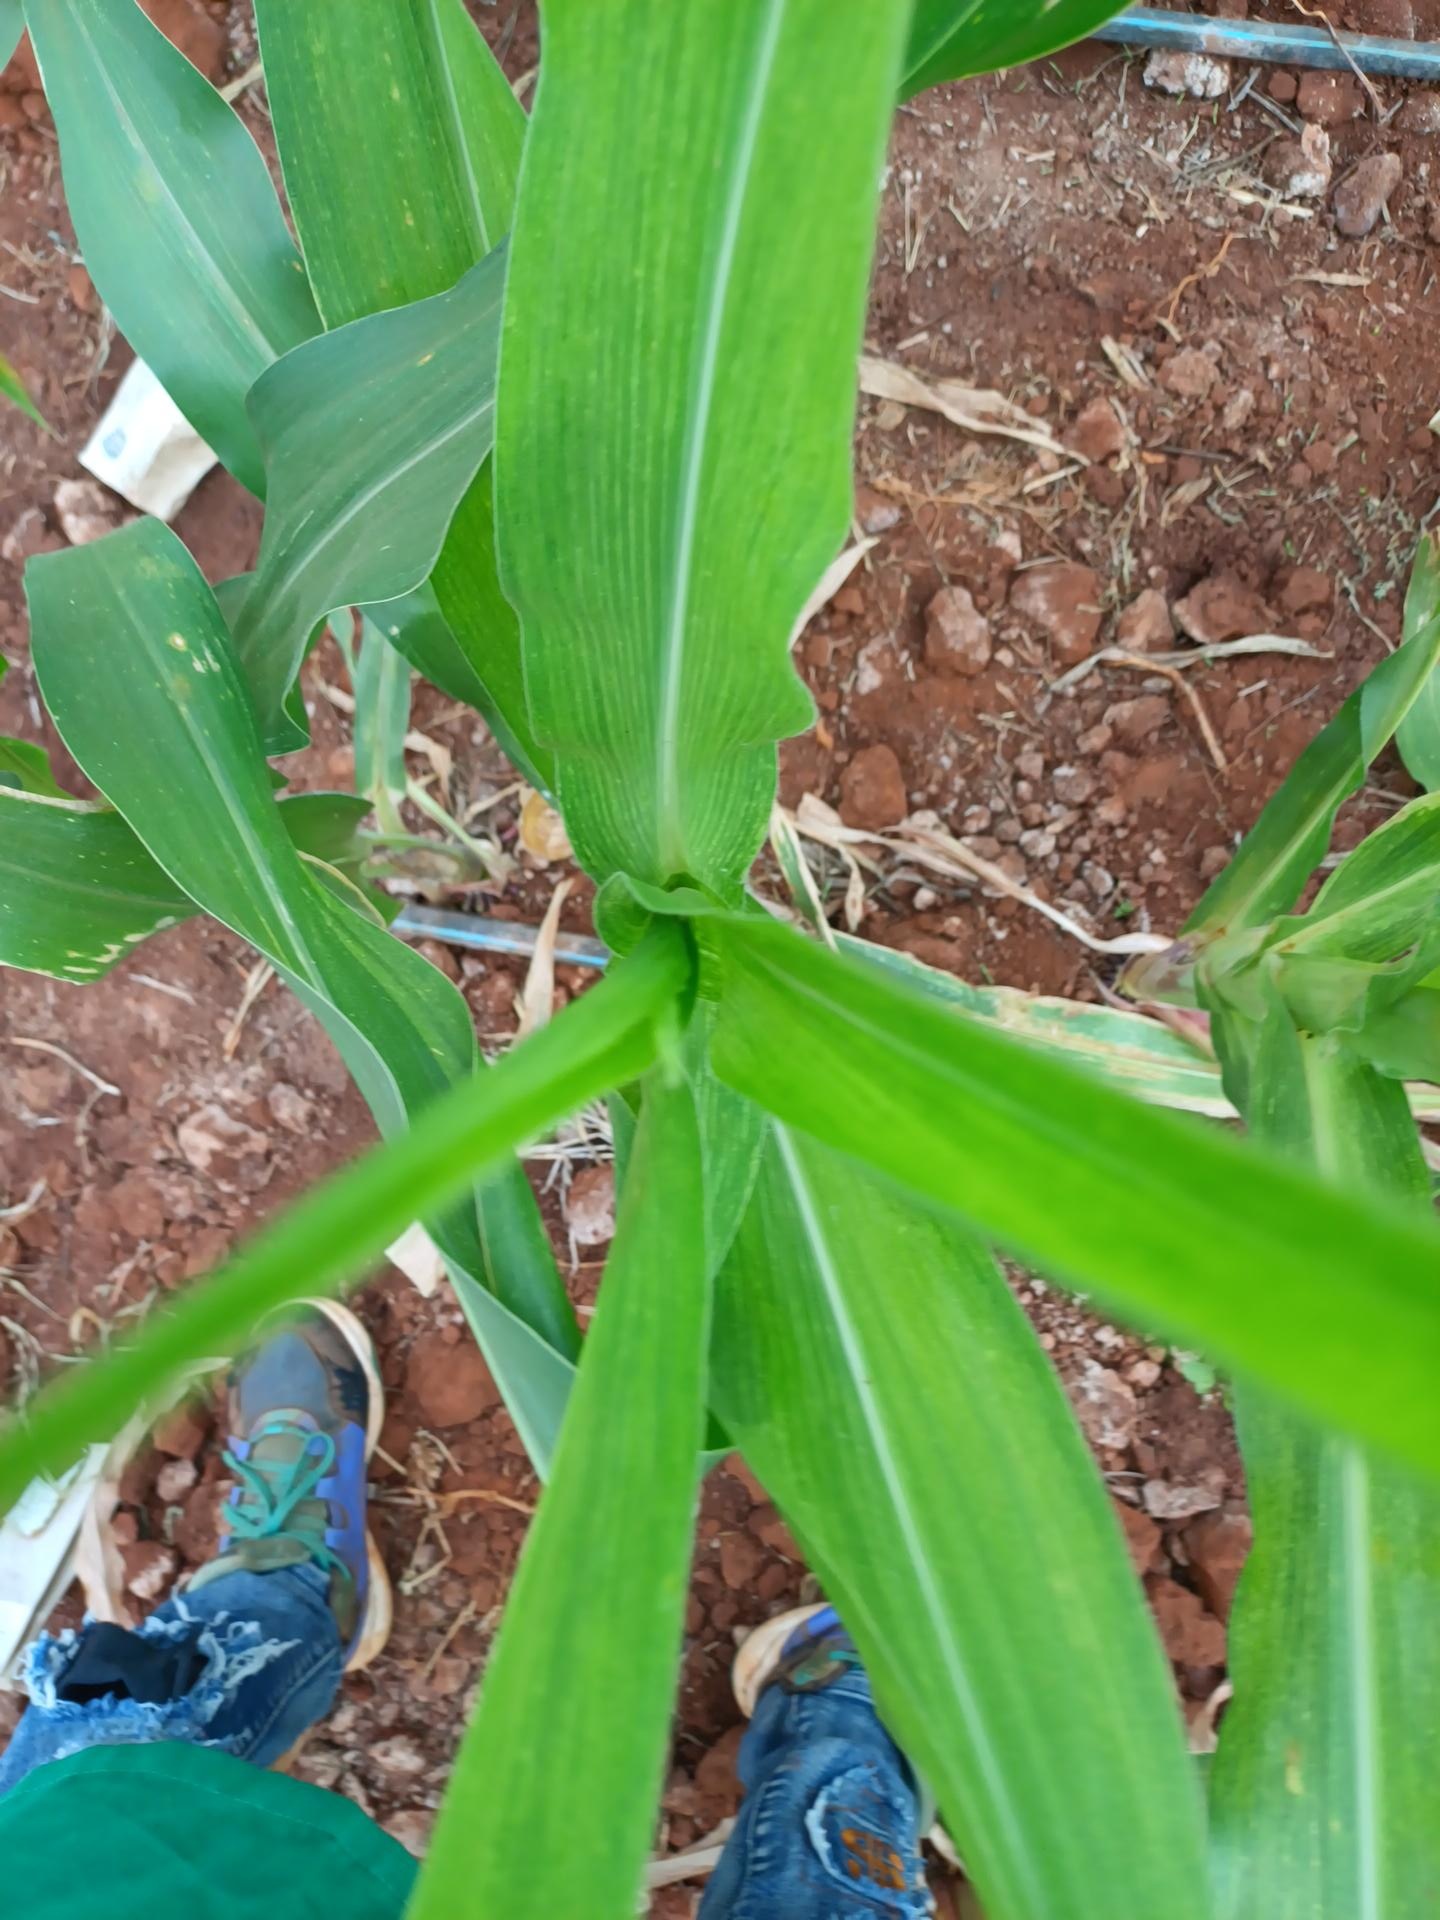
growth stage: vegetative
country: Kenya
